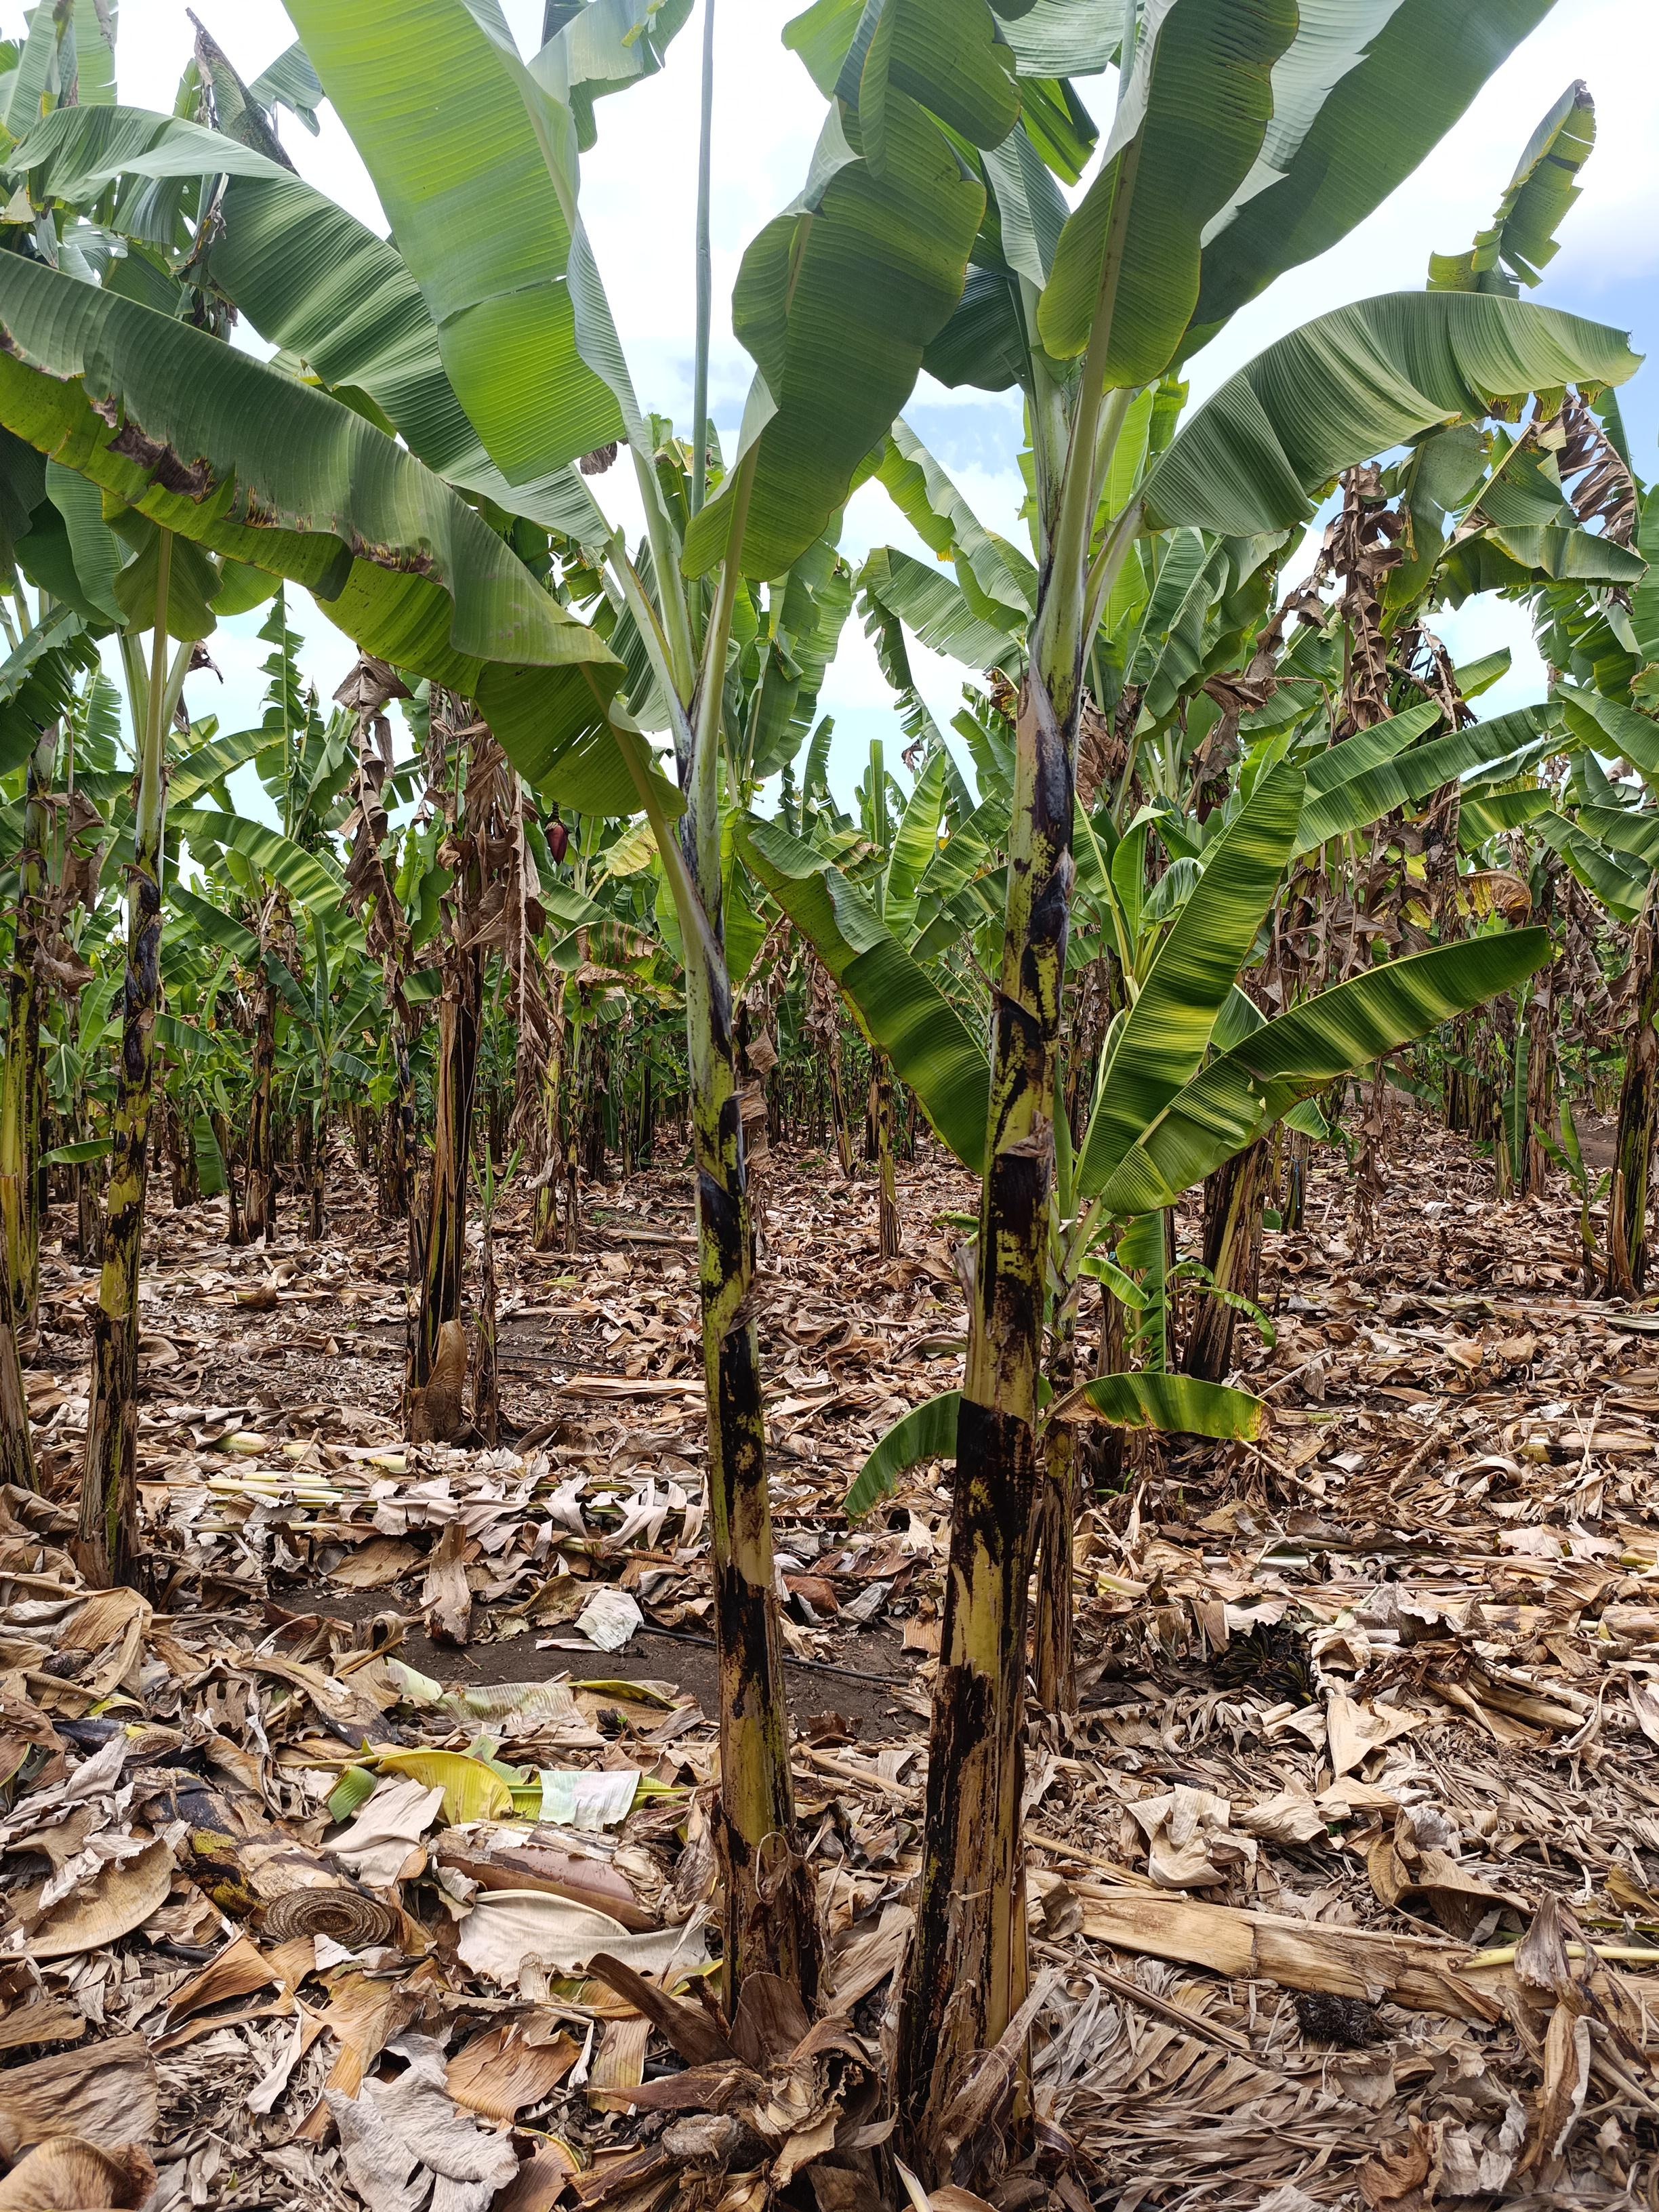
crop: banana
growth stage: vegetative
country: Tanzania
